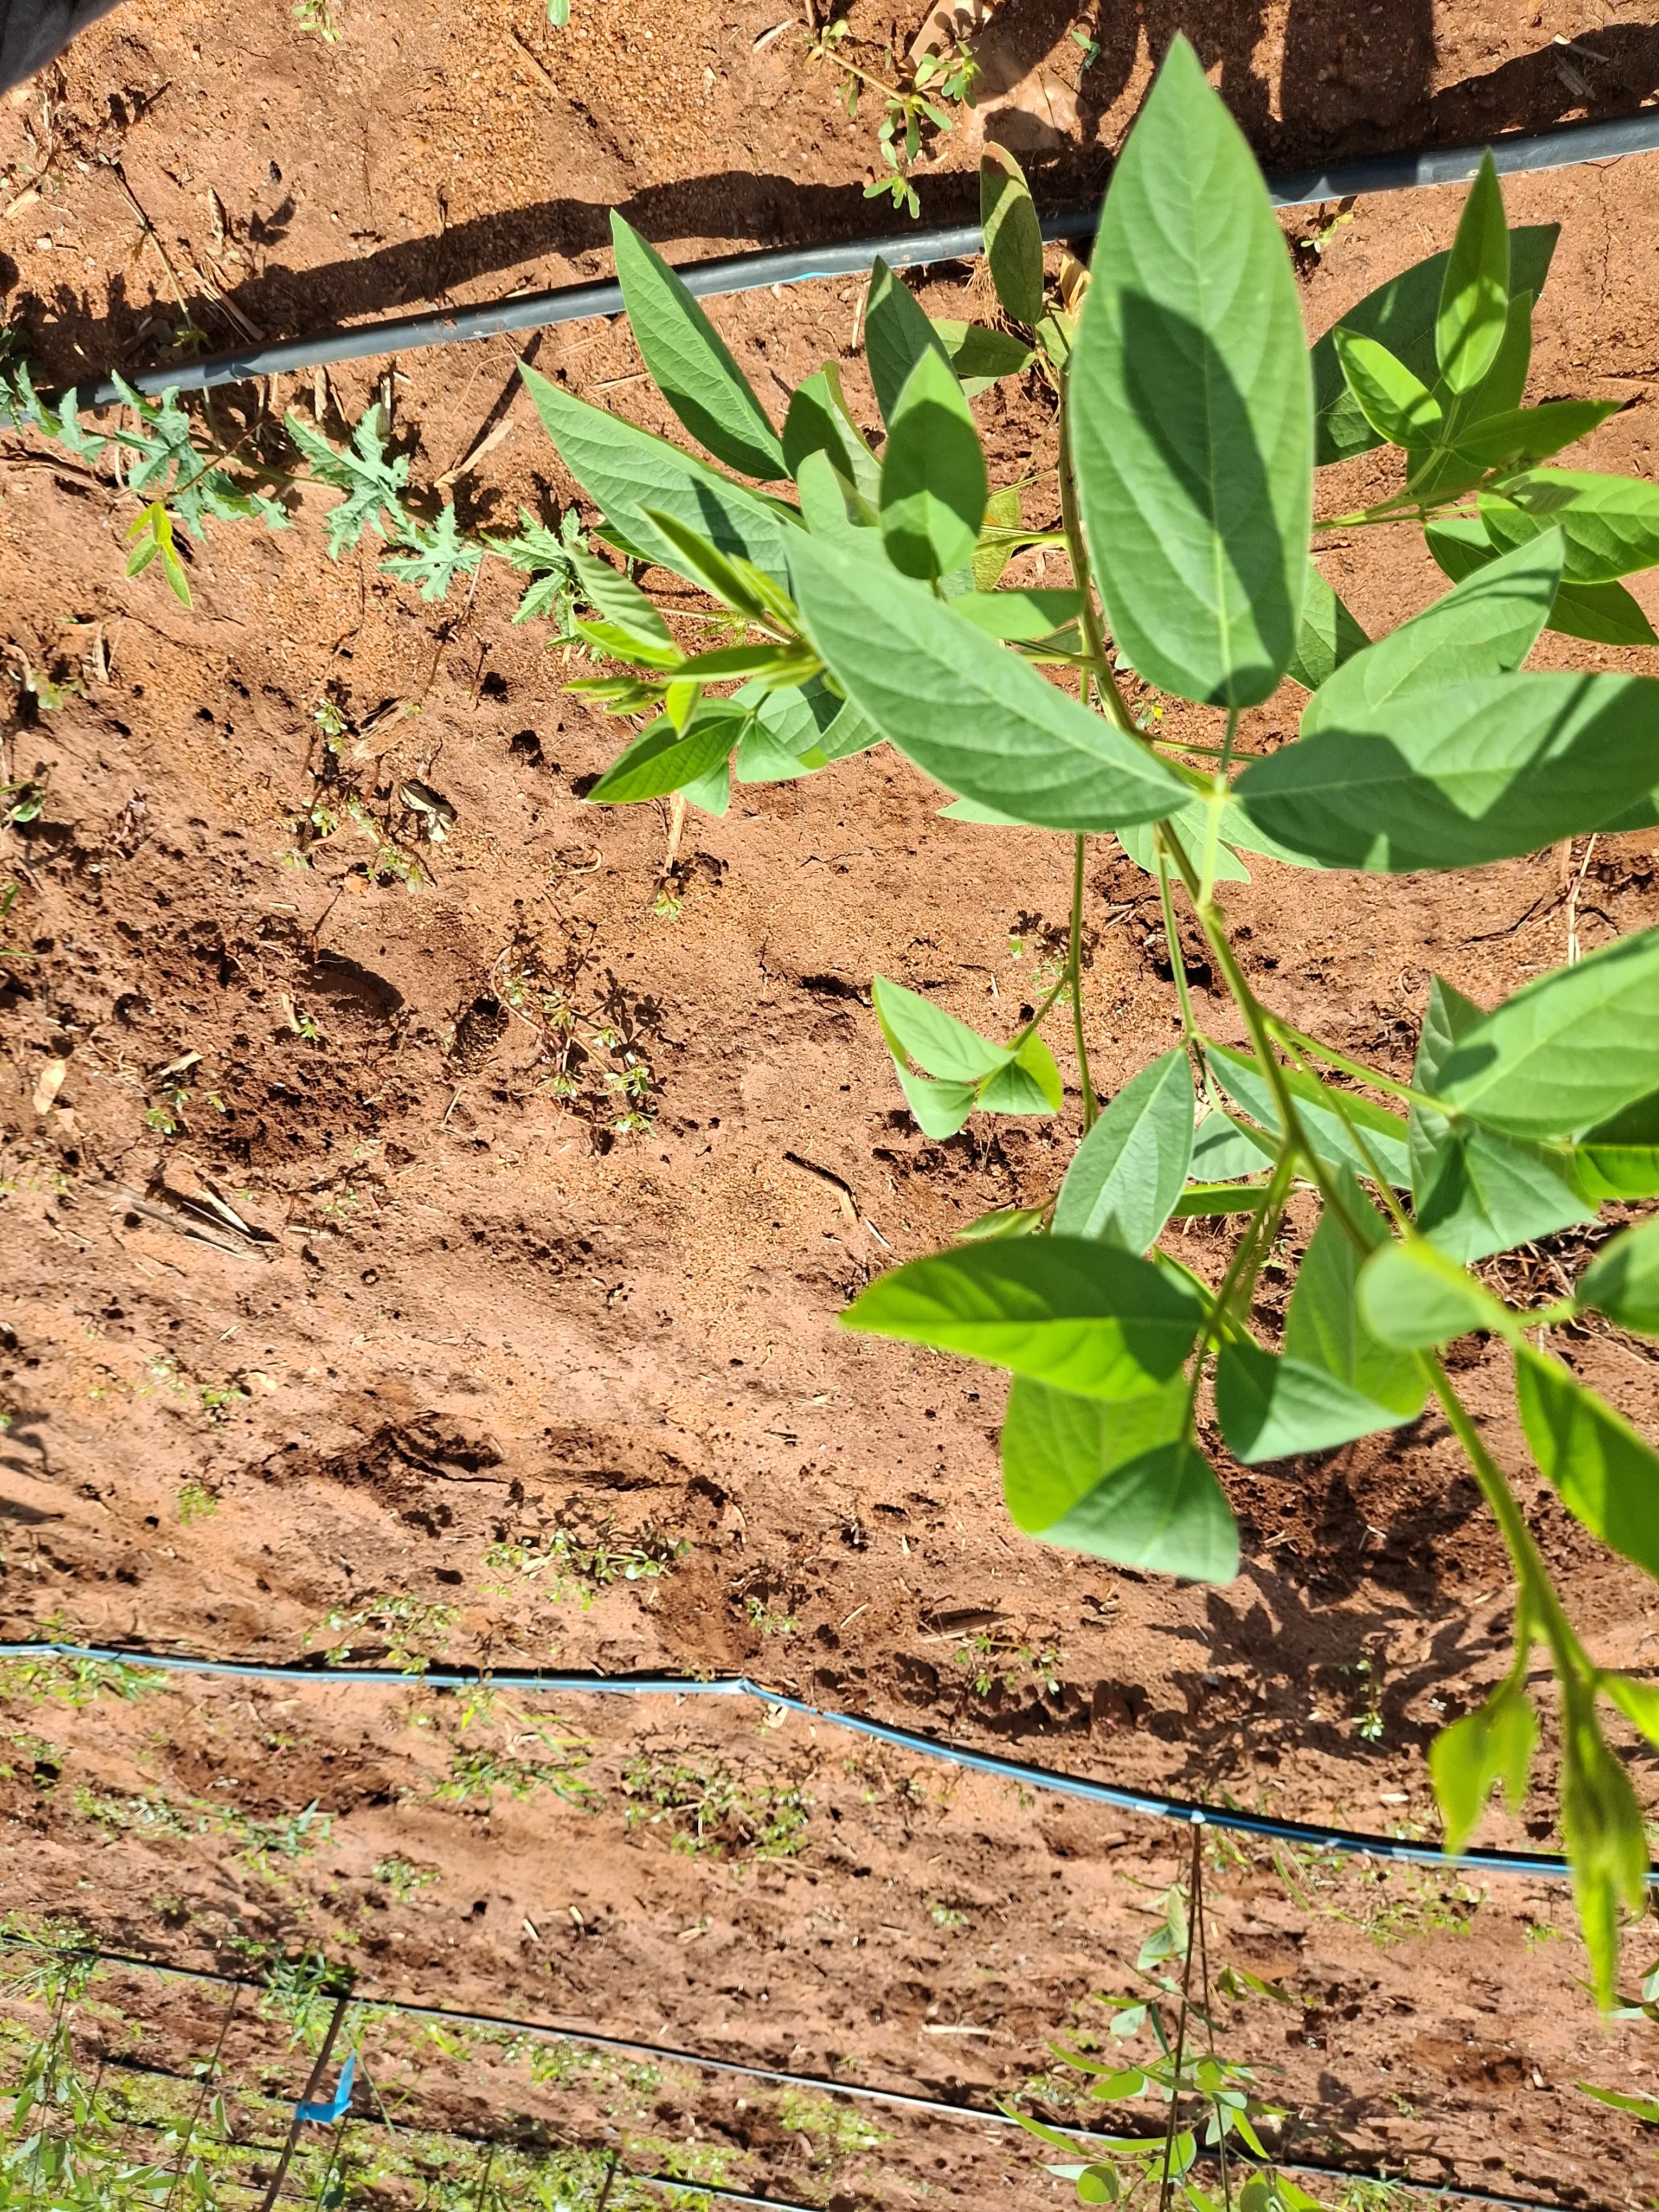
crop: pigeonpea
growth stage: vegetative
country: Kenya
